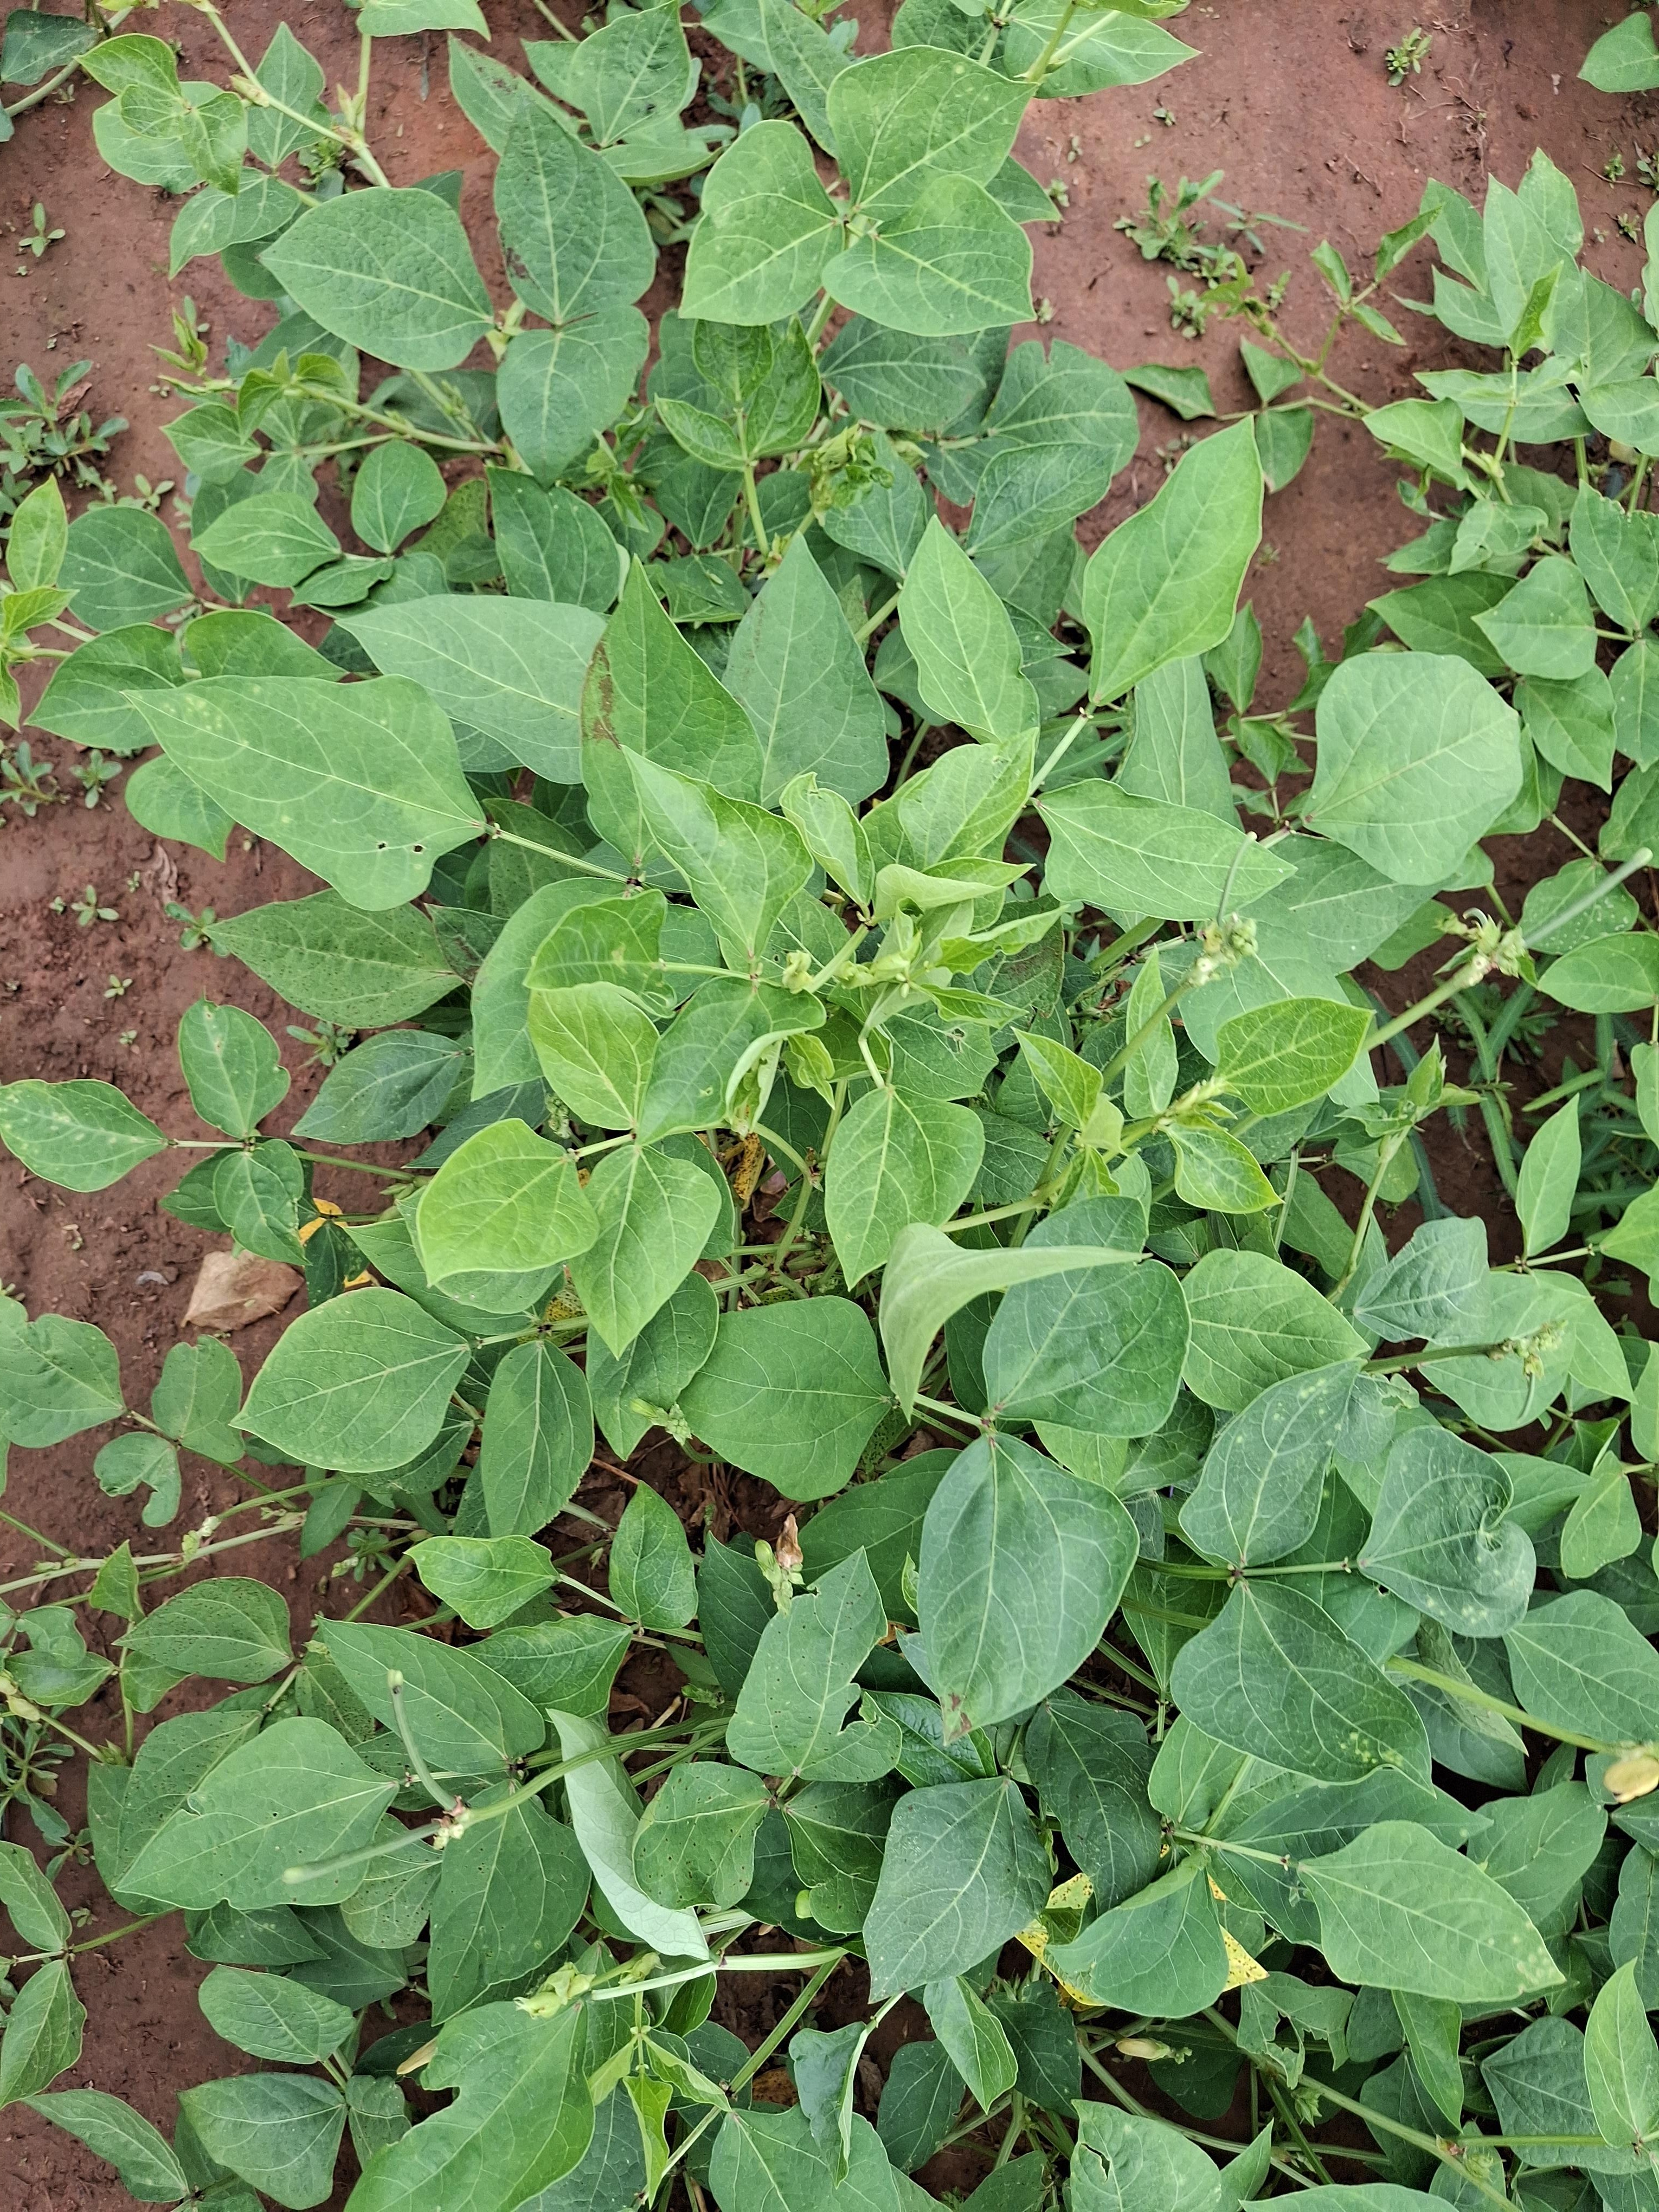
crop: cowpea
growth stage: flowering
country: Nigeria
